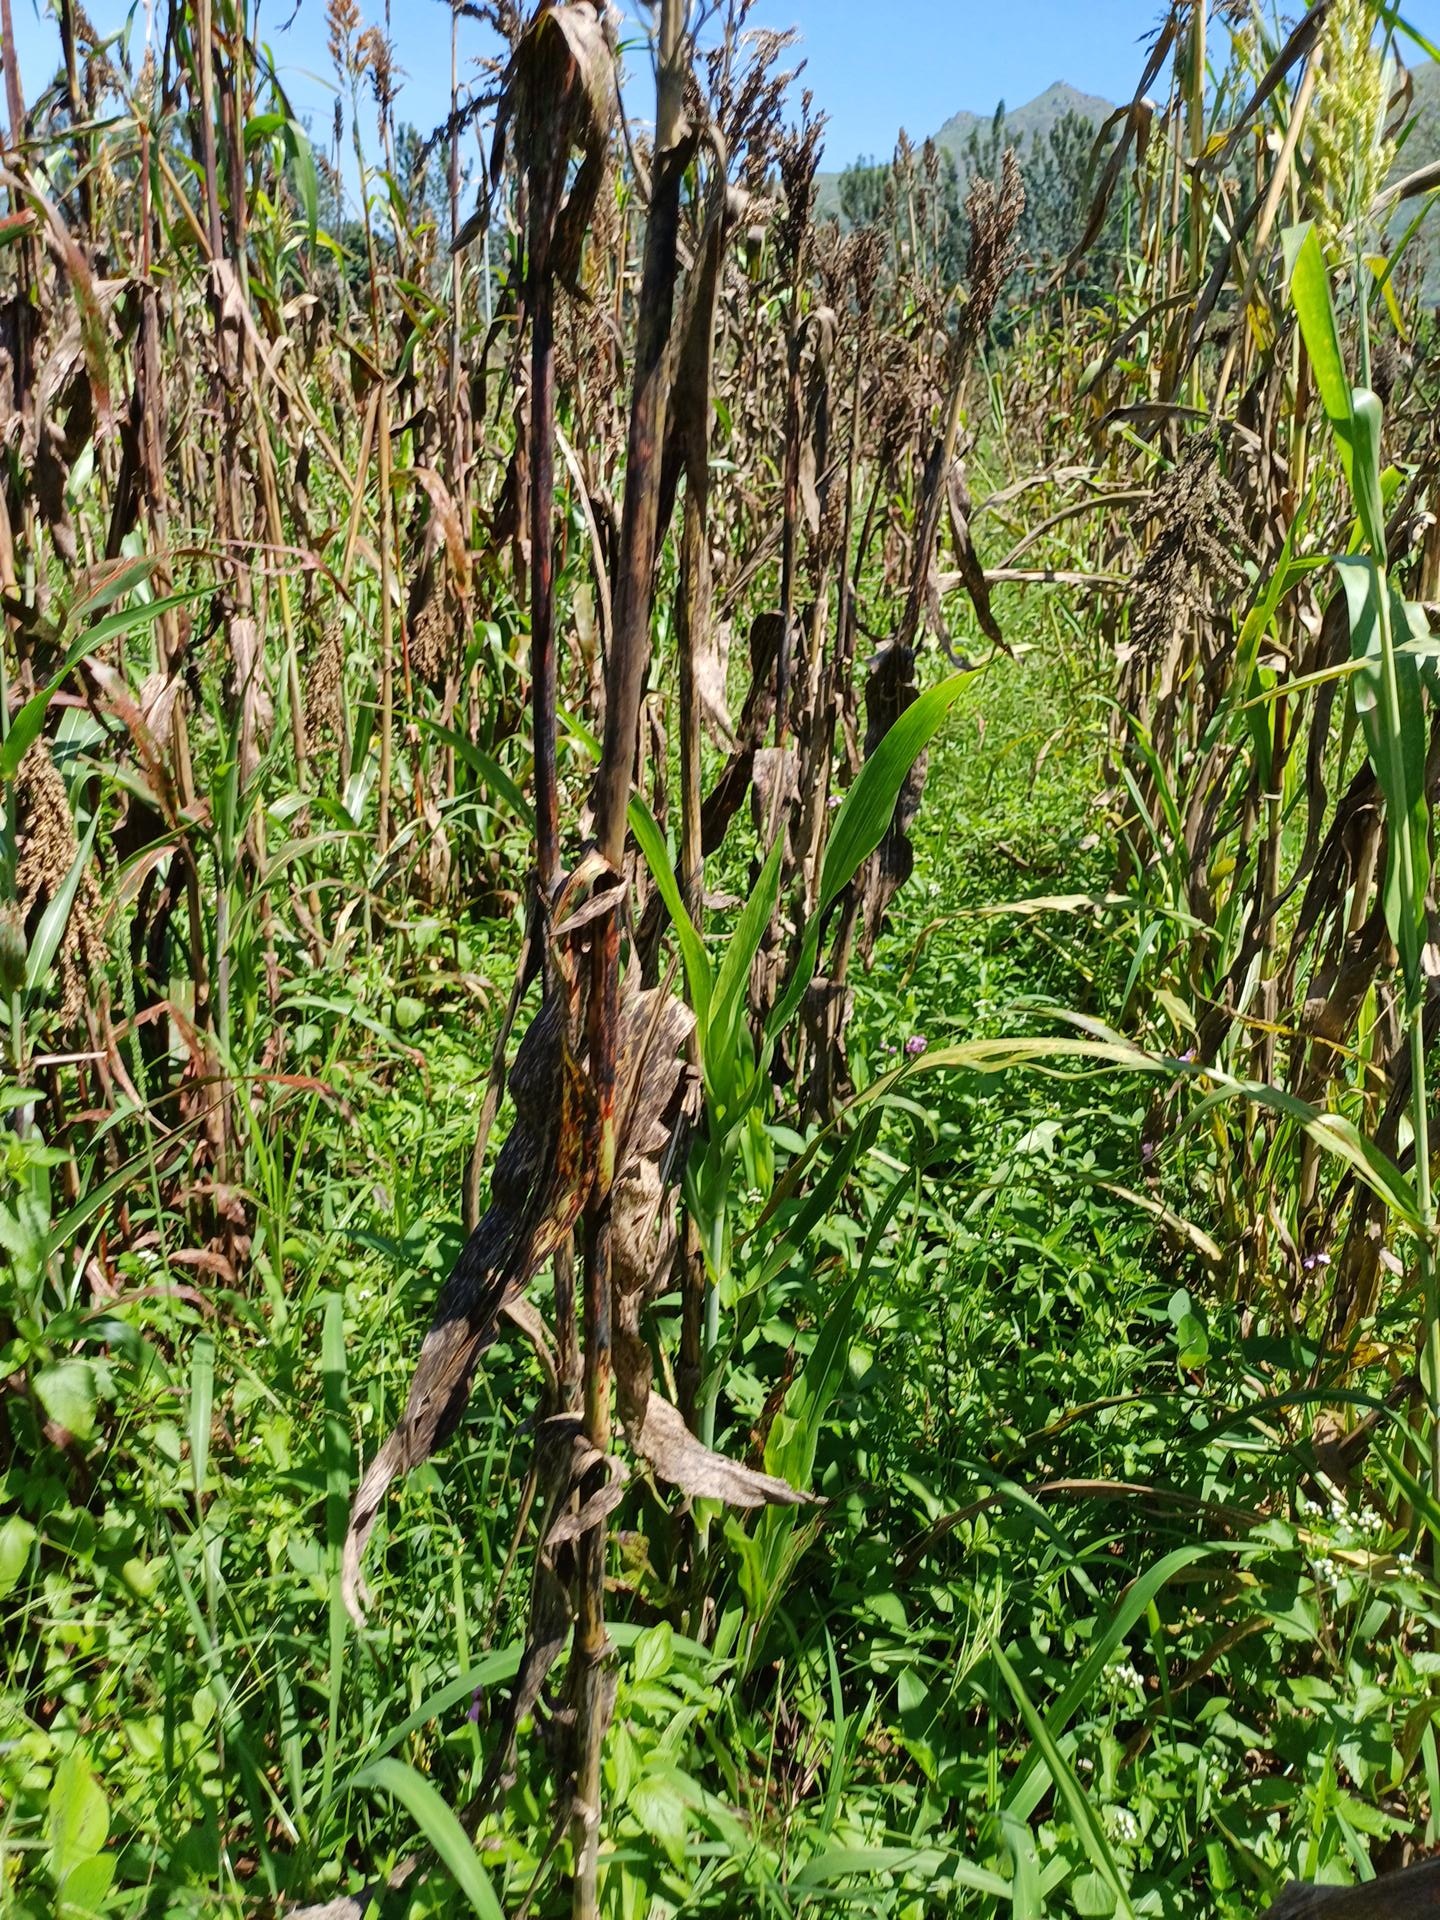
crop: sorghum
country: Kenya
